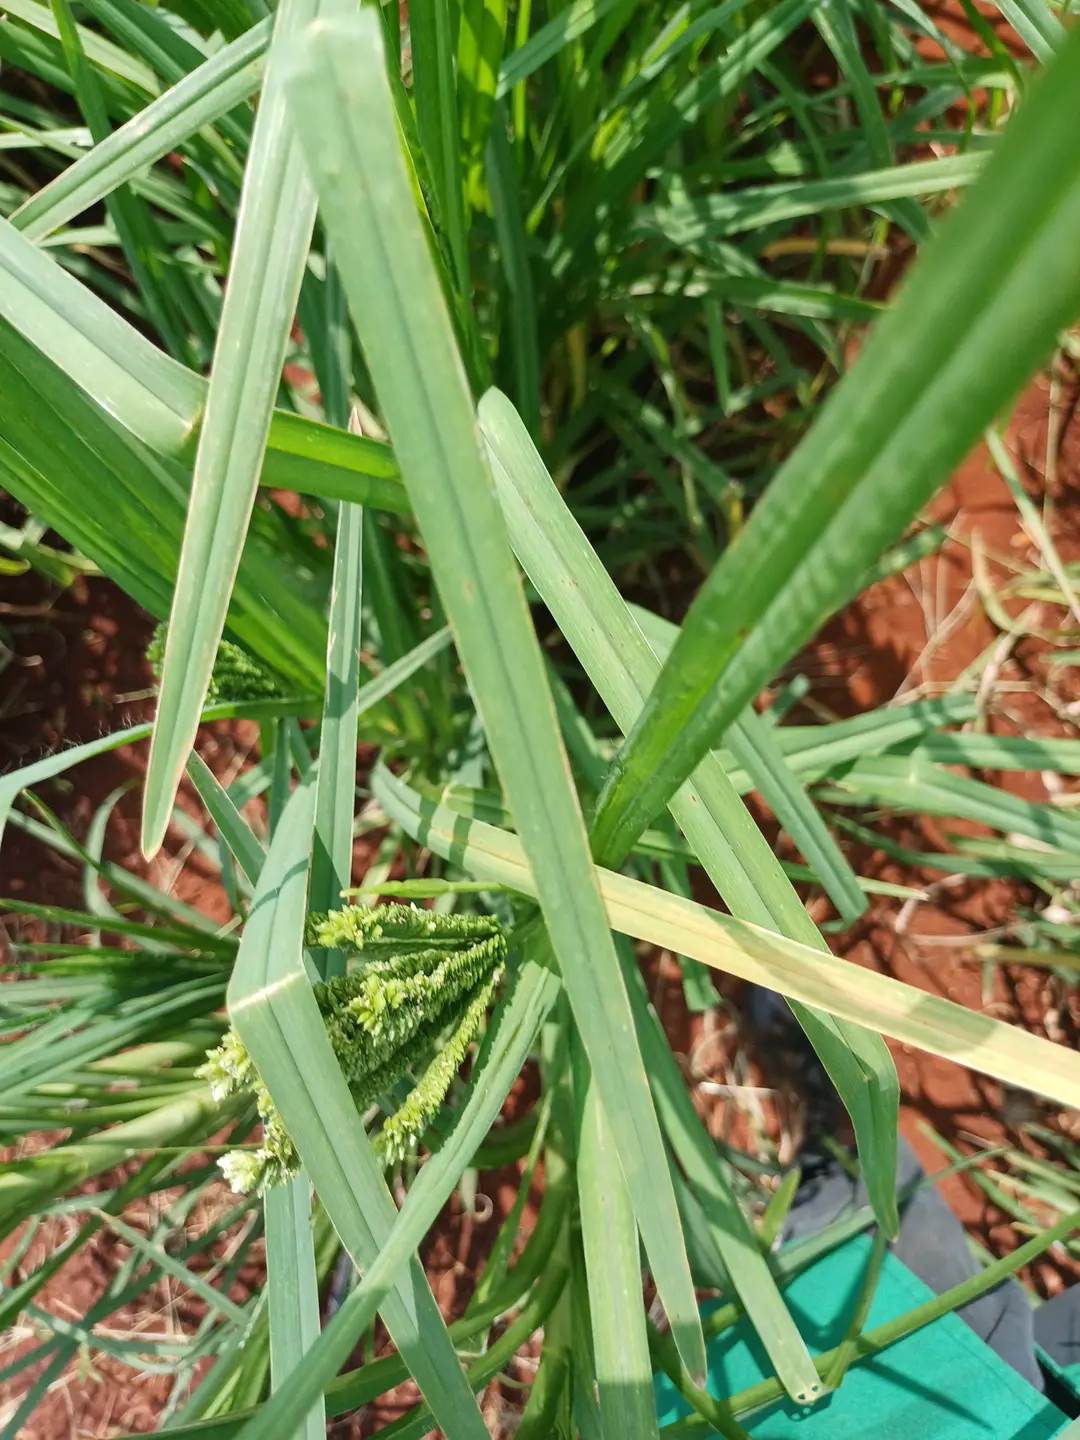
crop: finger millet
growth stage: flowering
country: Kenya
